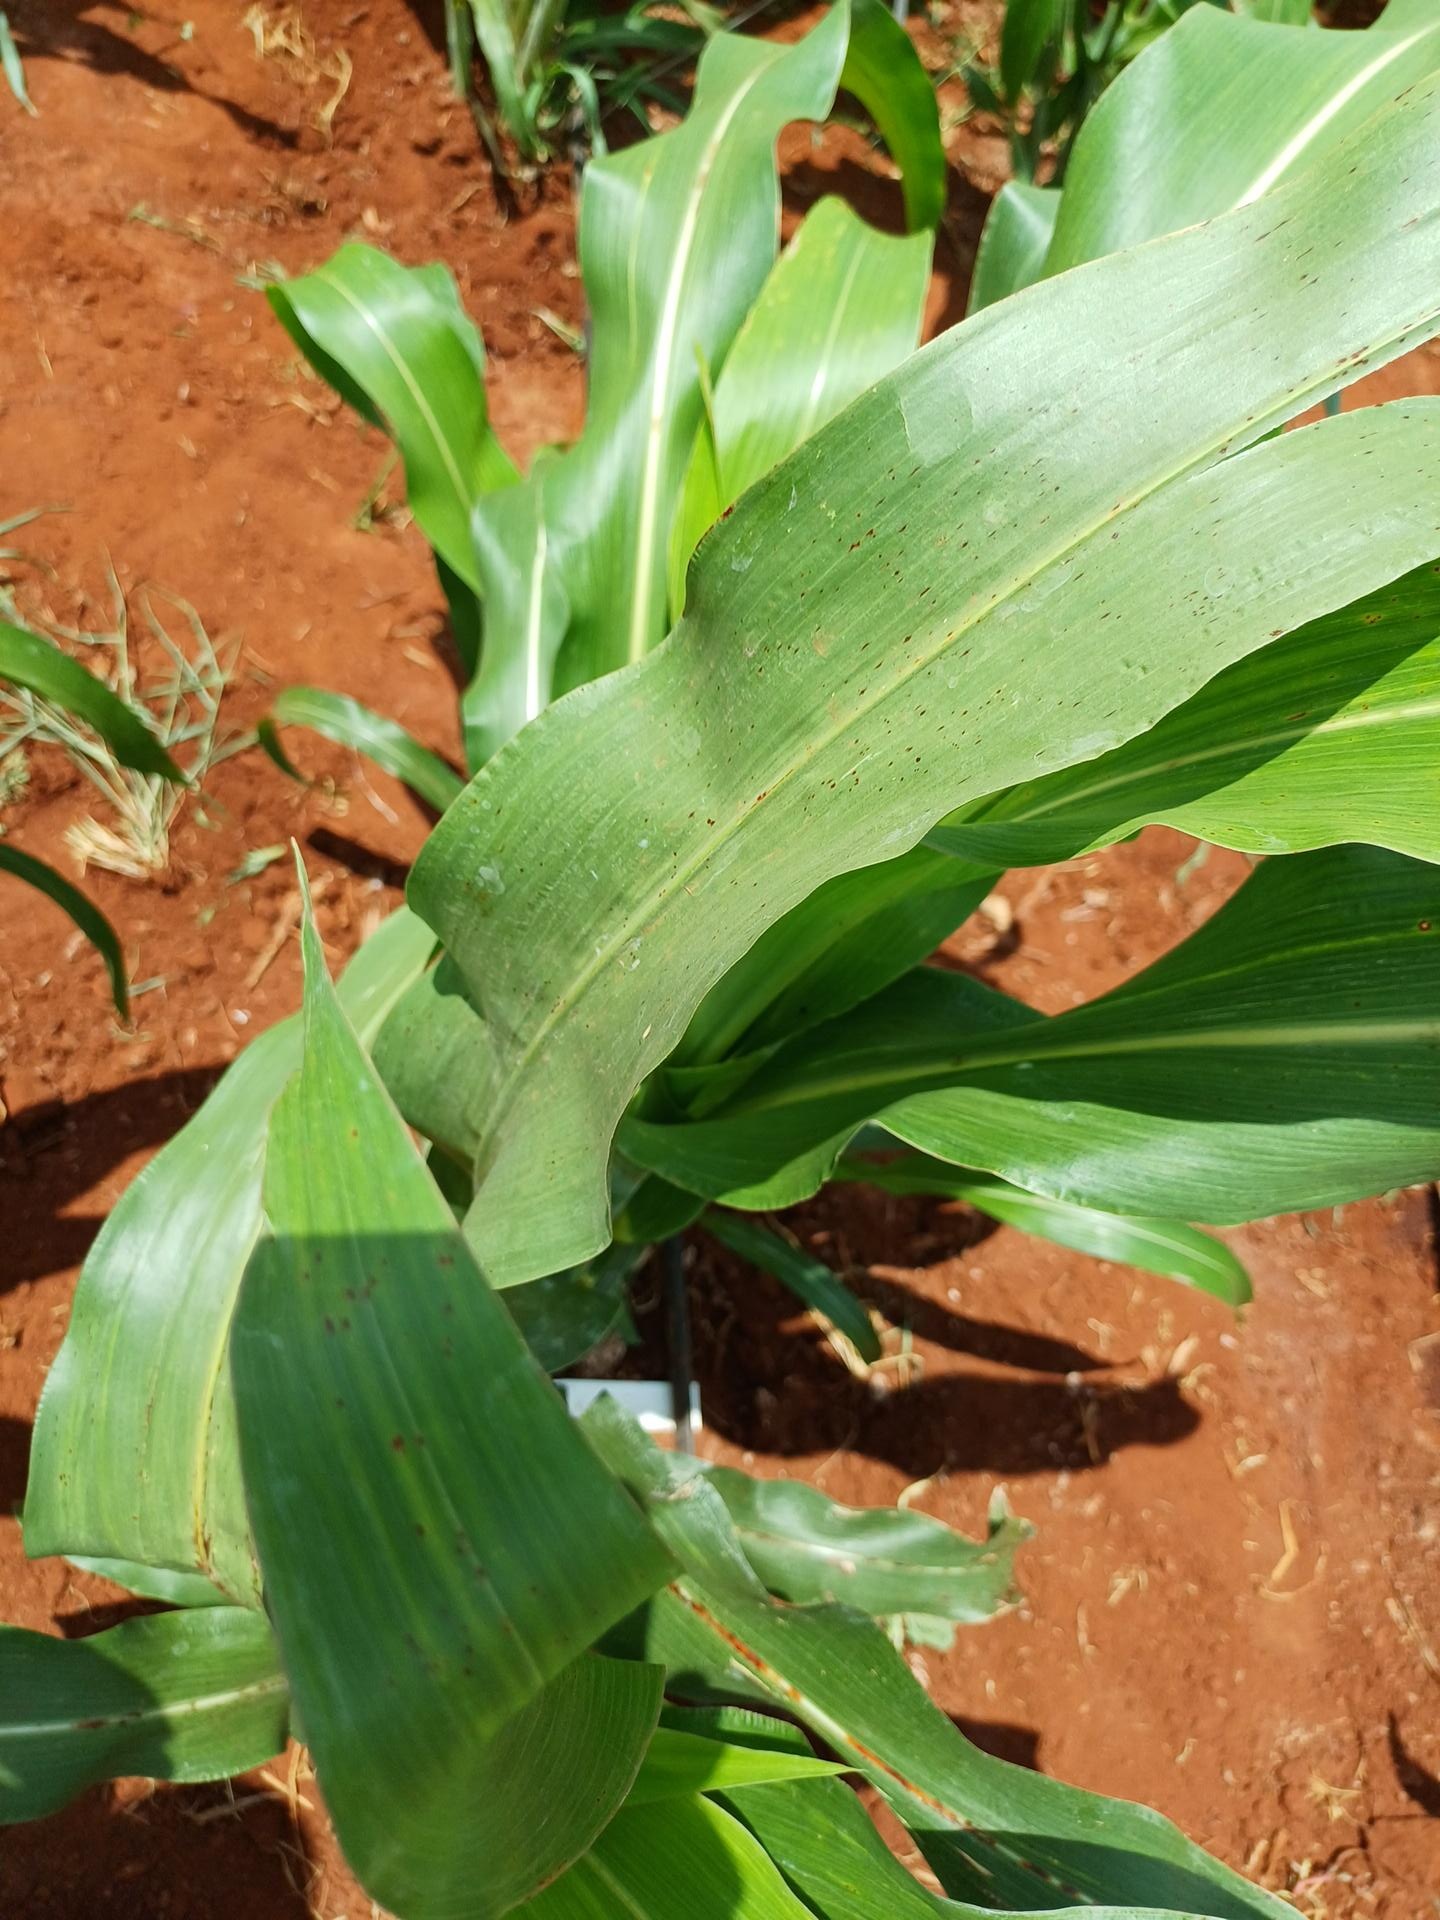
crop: sorghum
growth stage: vegetative
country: Kenya
